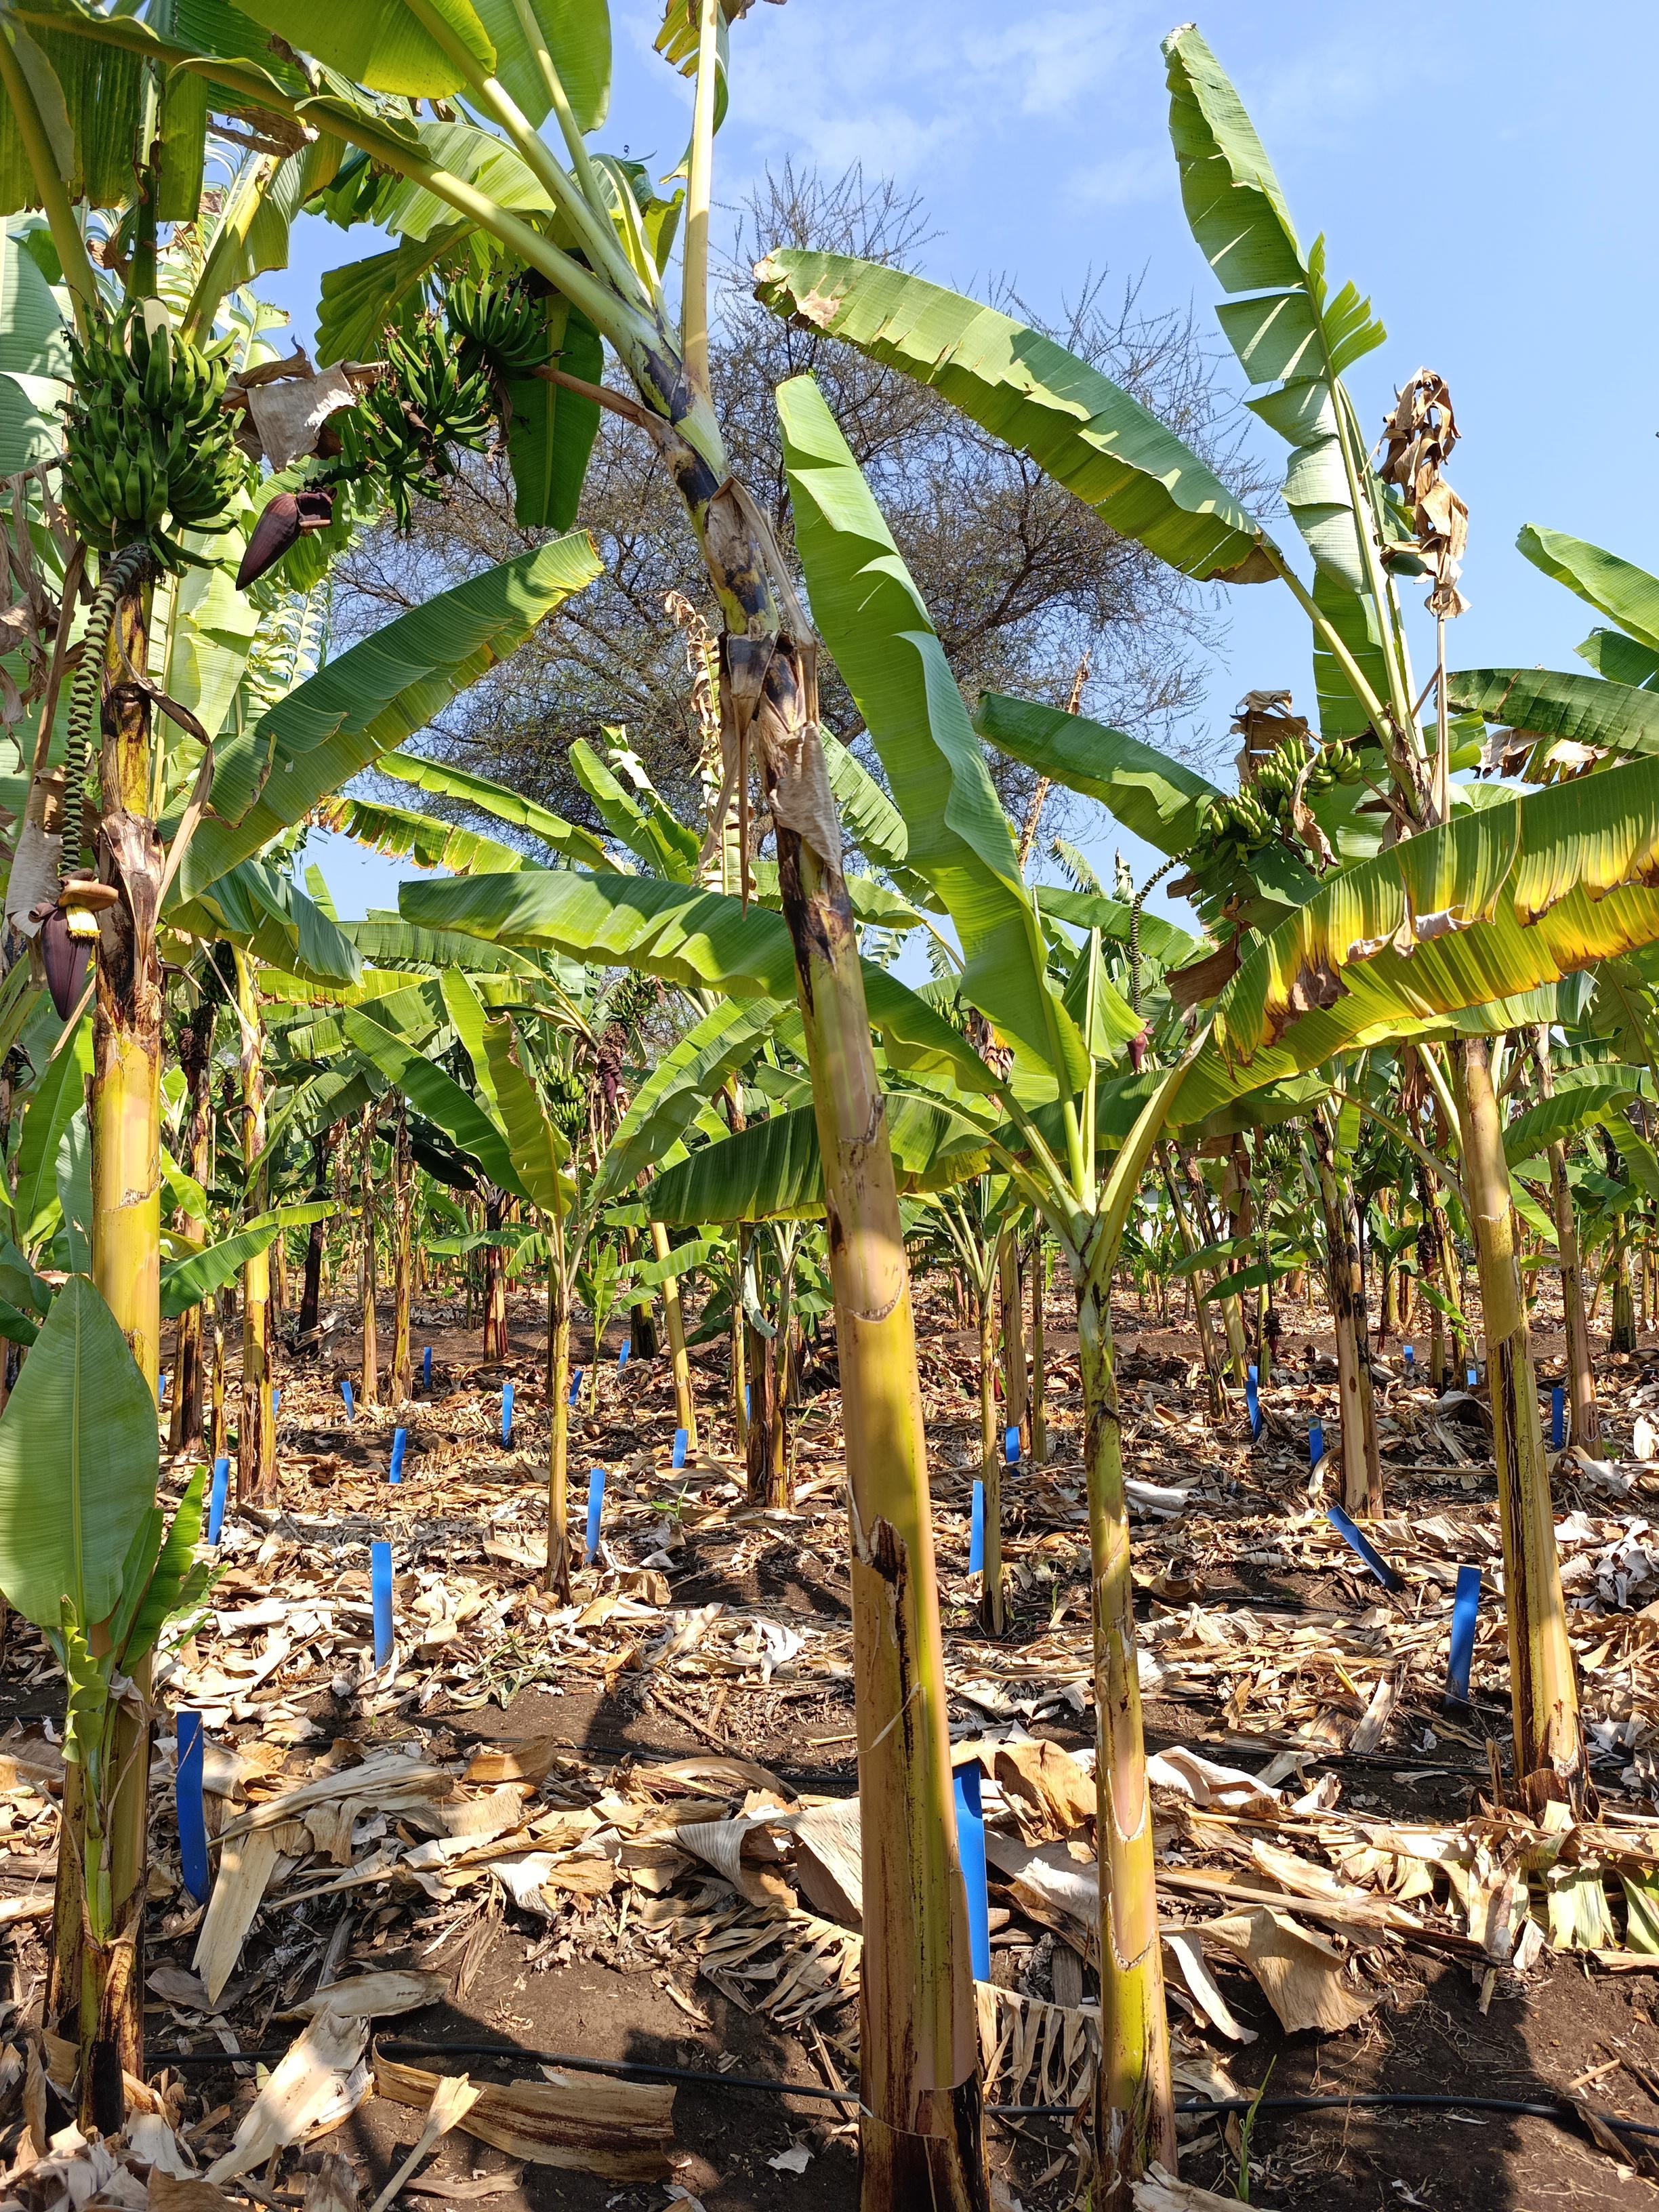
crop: banana
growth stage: development fruit
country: Tanzania
